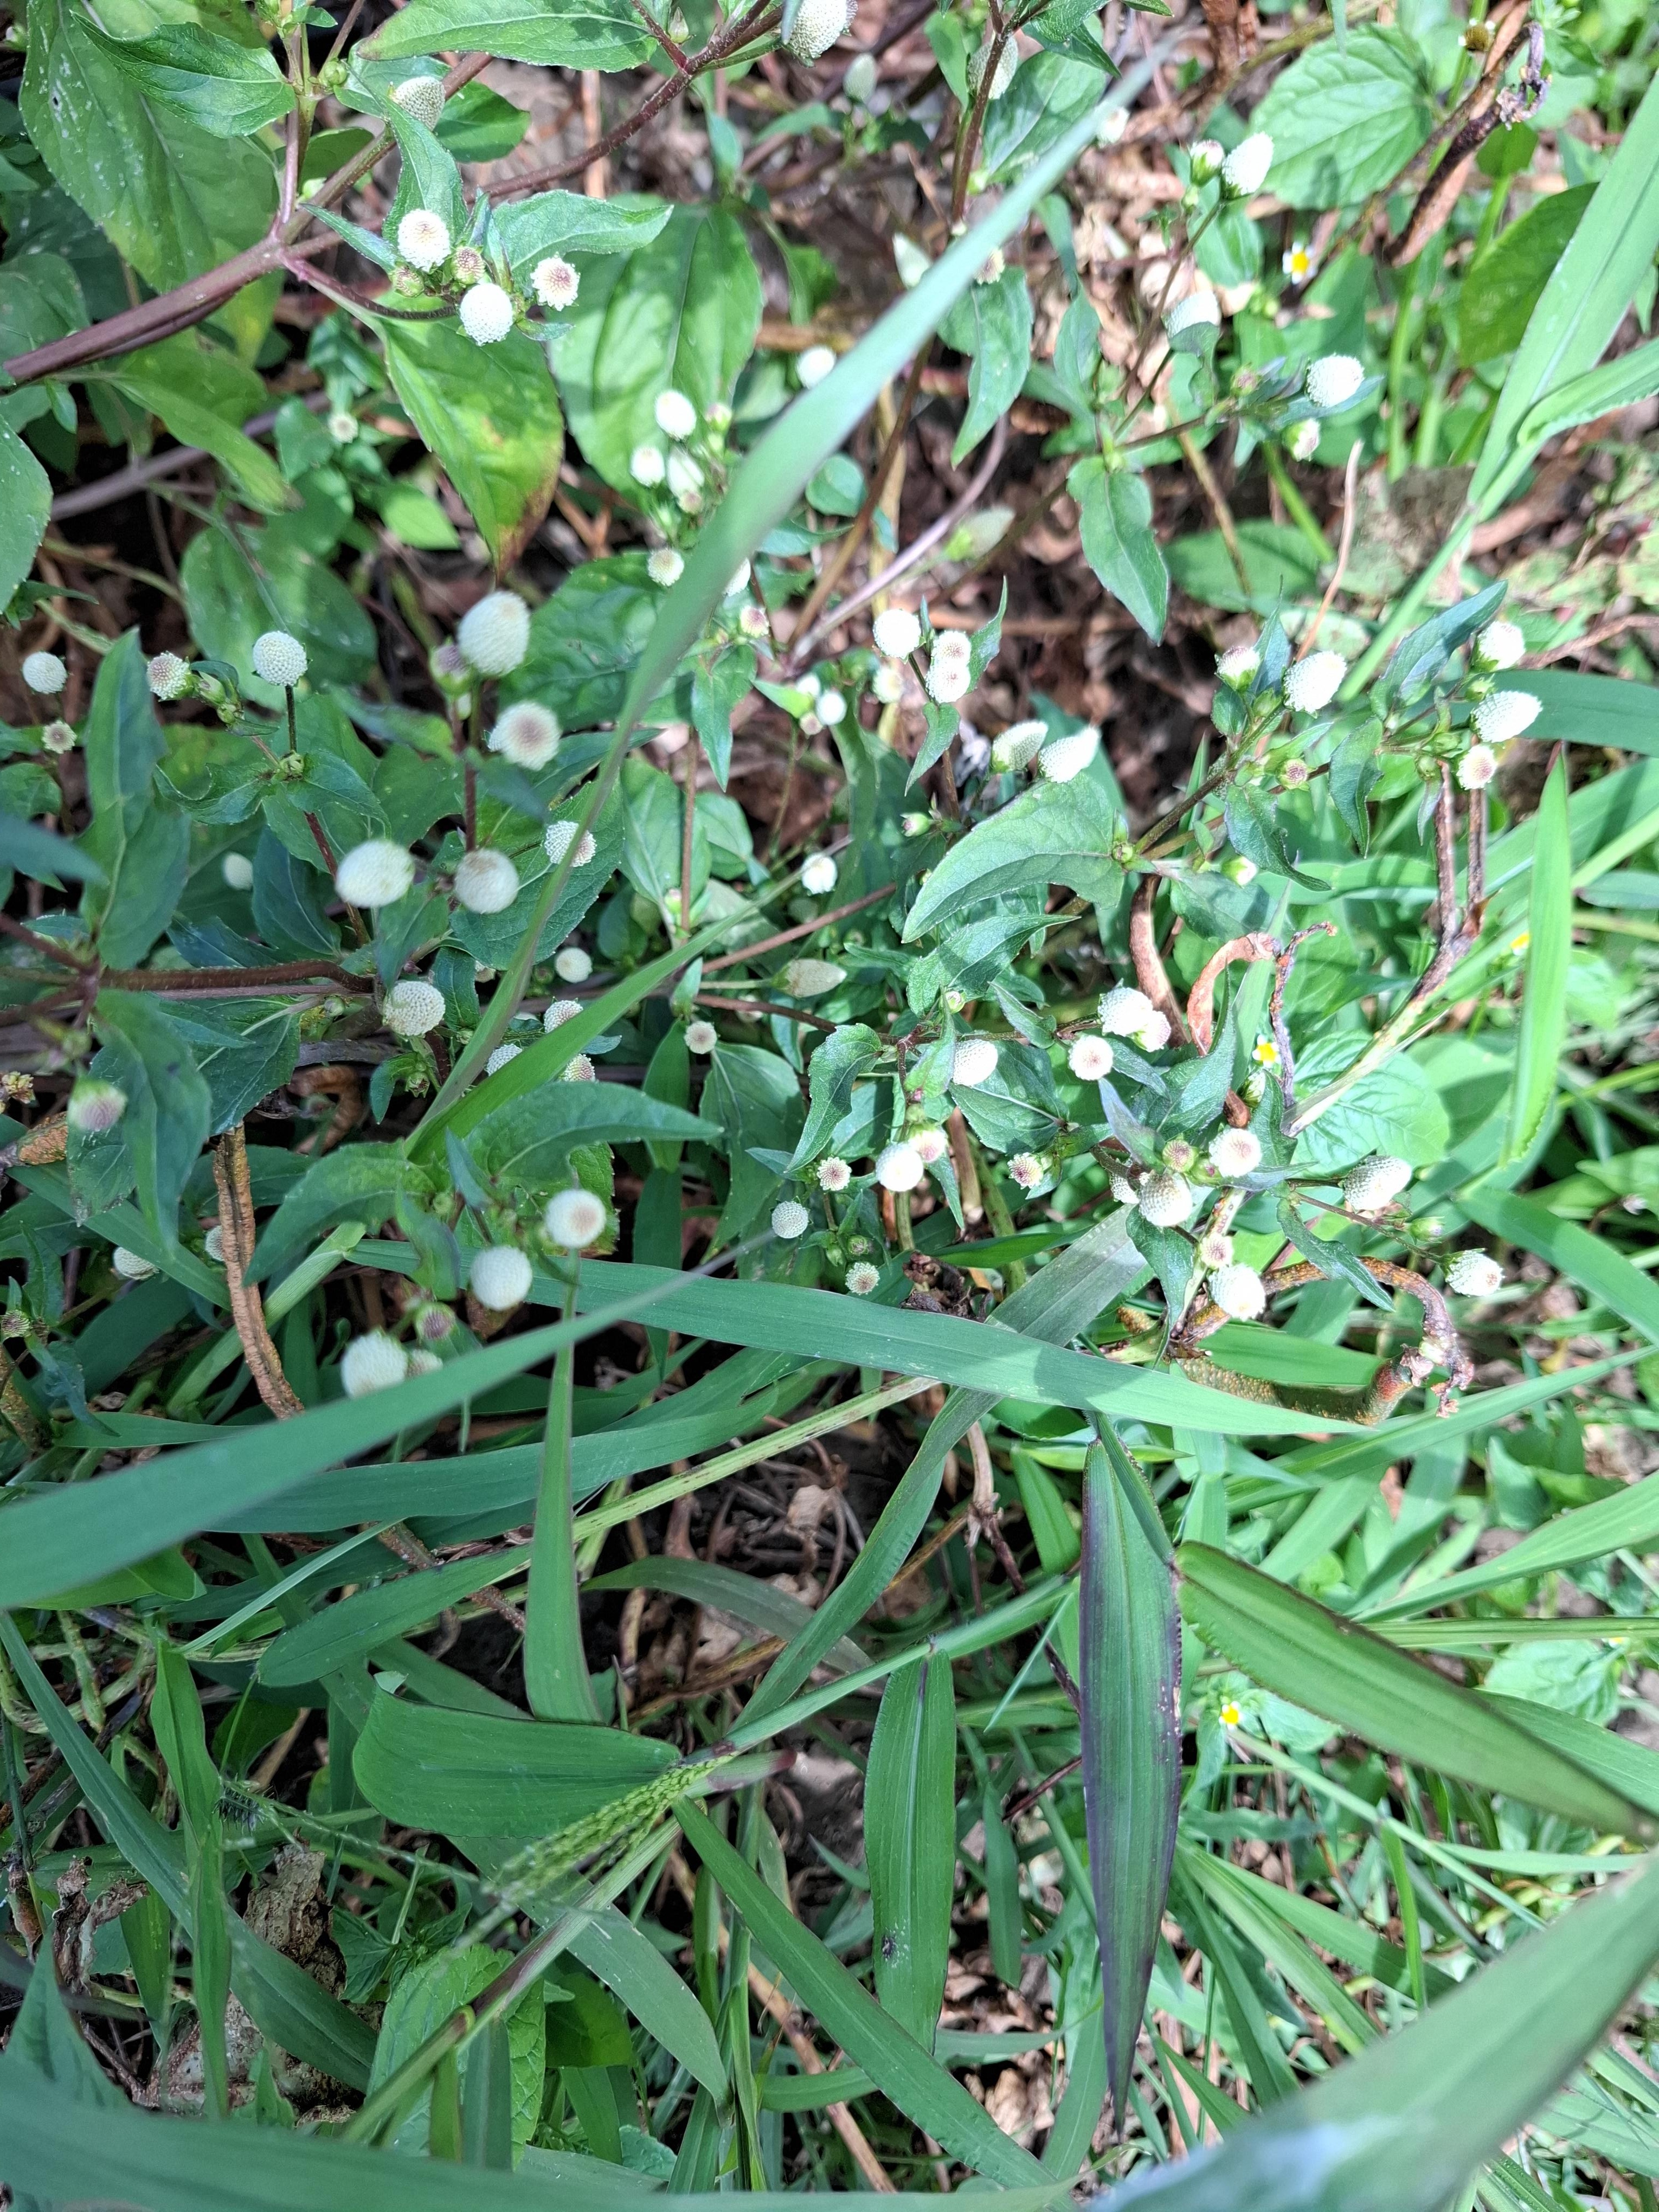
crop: cowpea
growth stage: development pod
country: Tanzania
